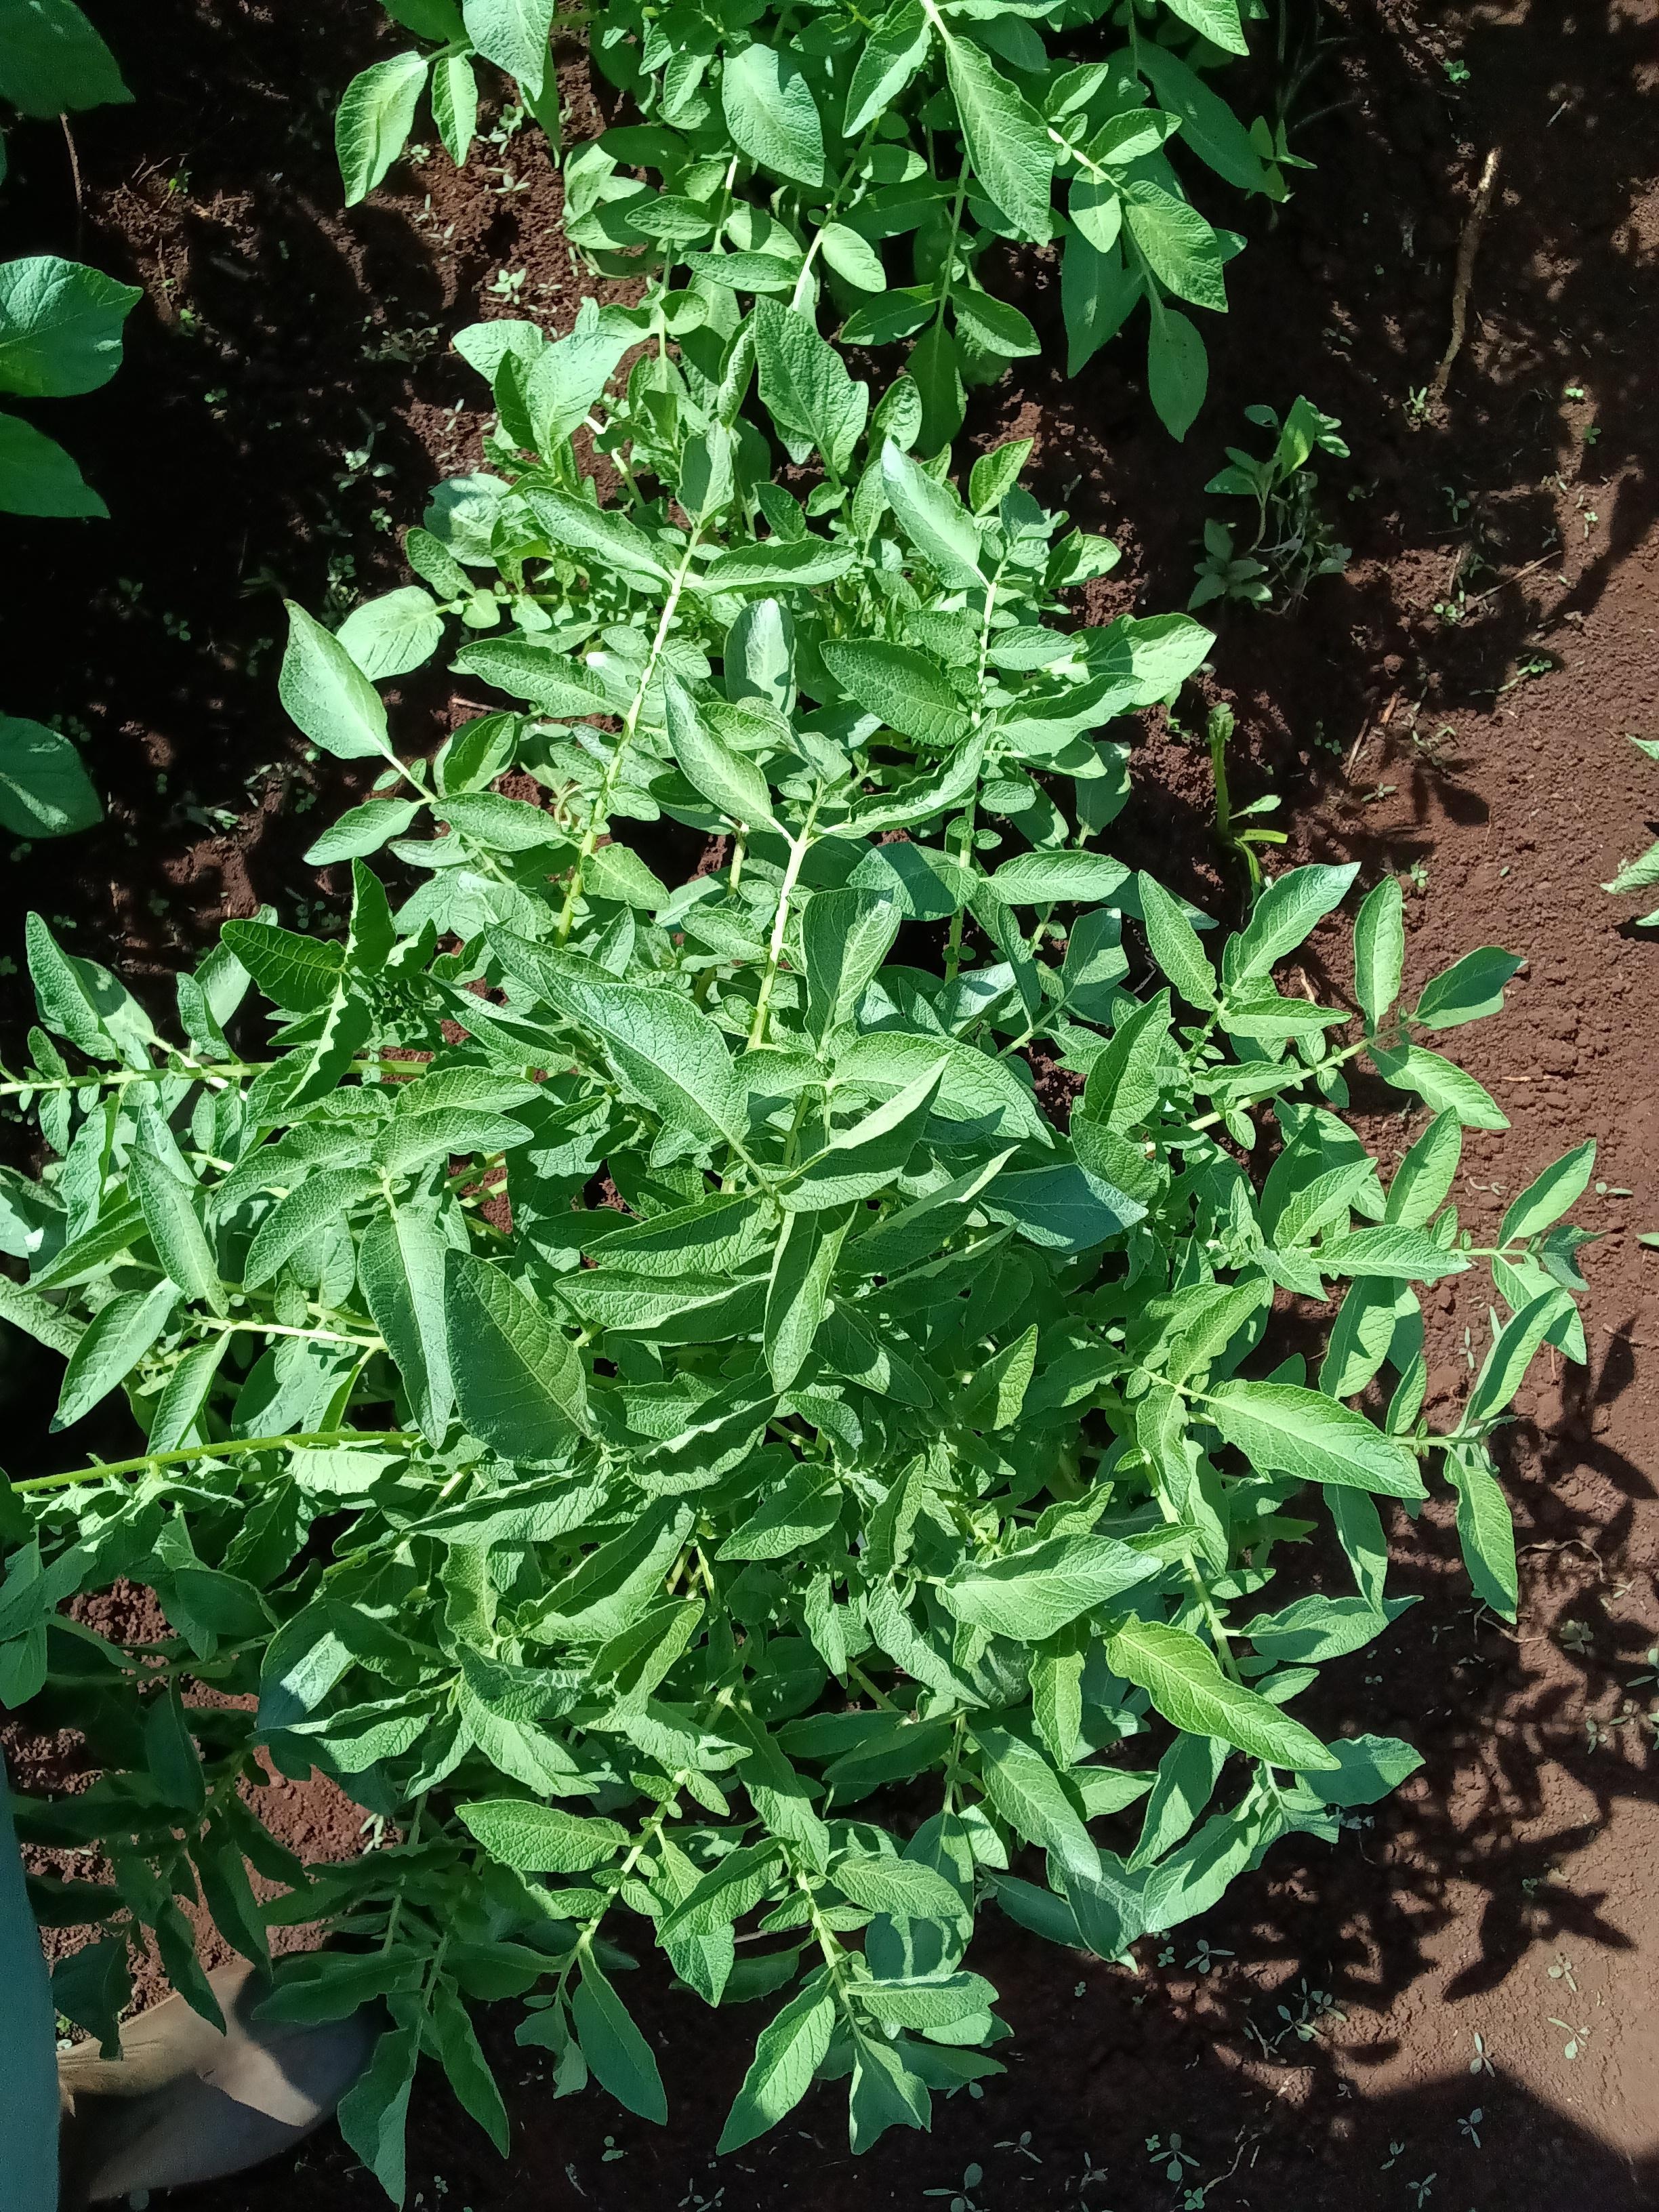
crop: potato
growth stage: vegetative
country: Kenya
